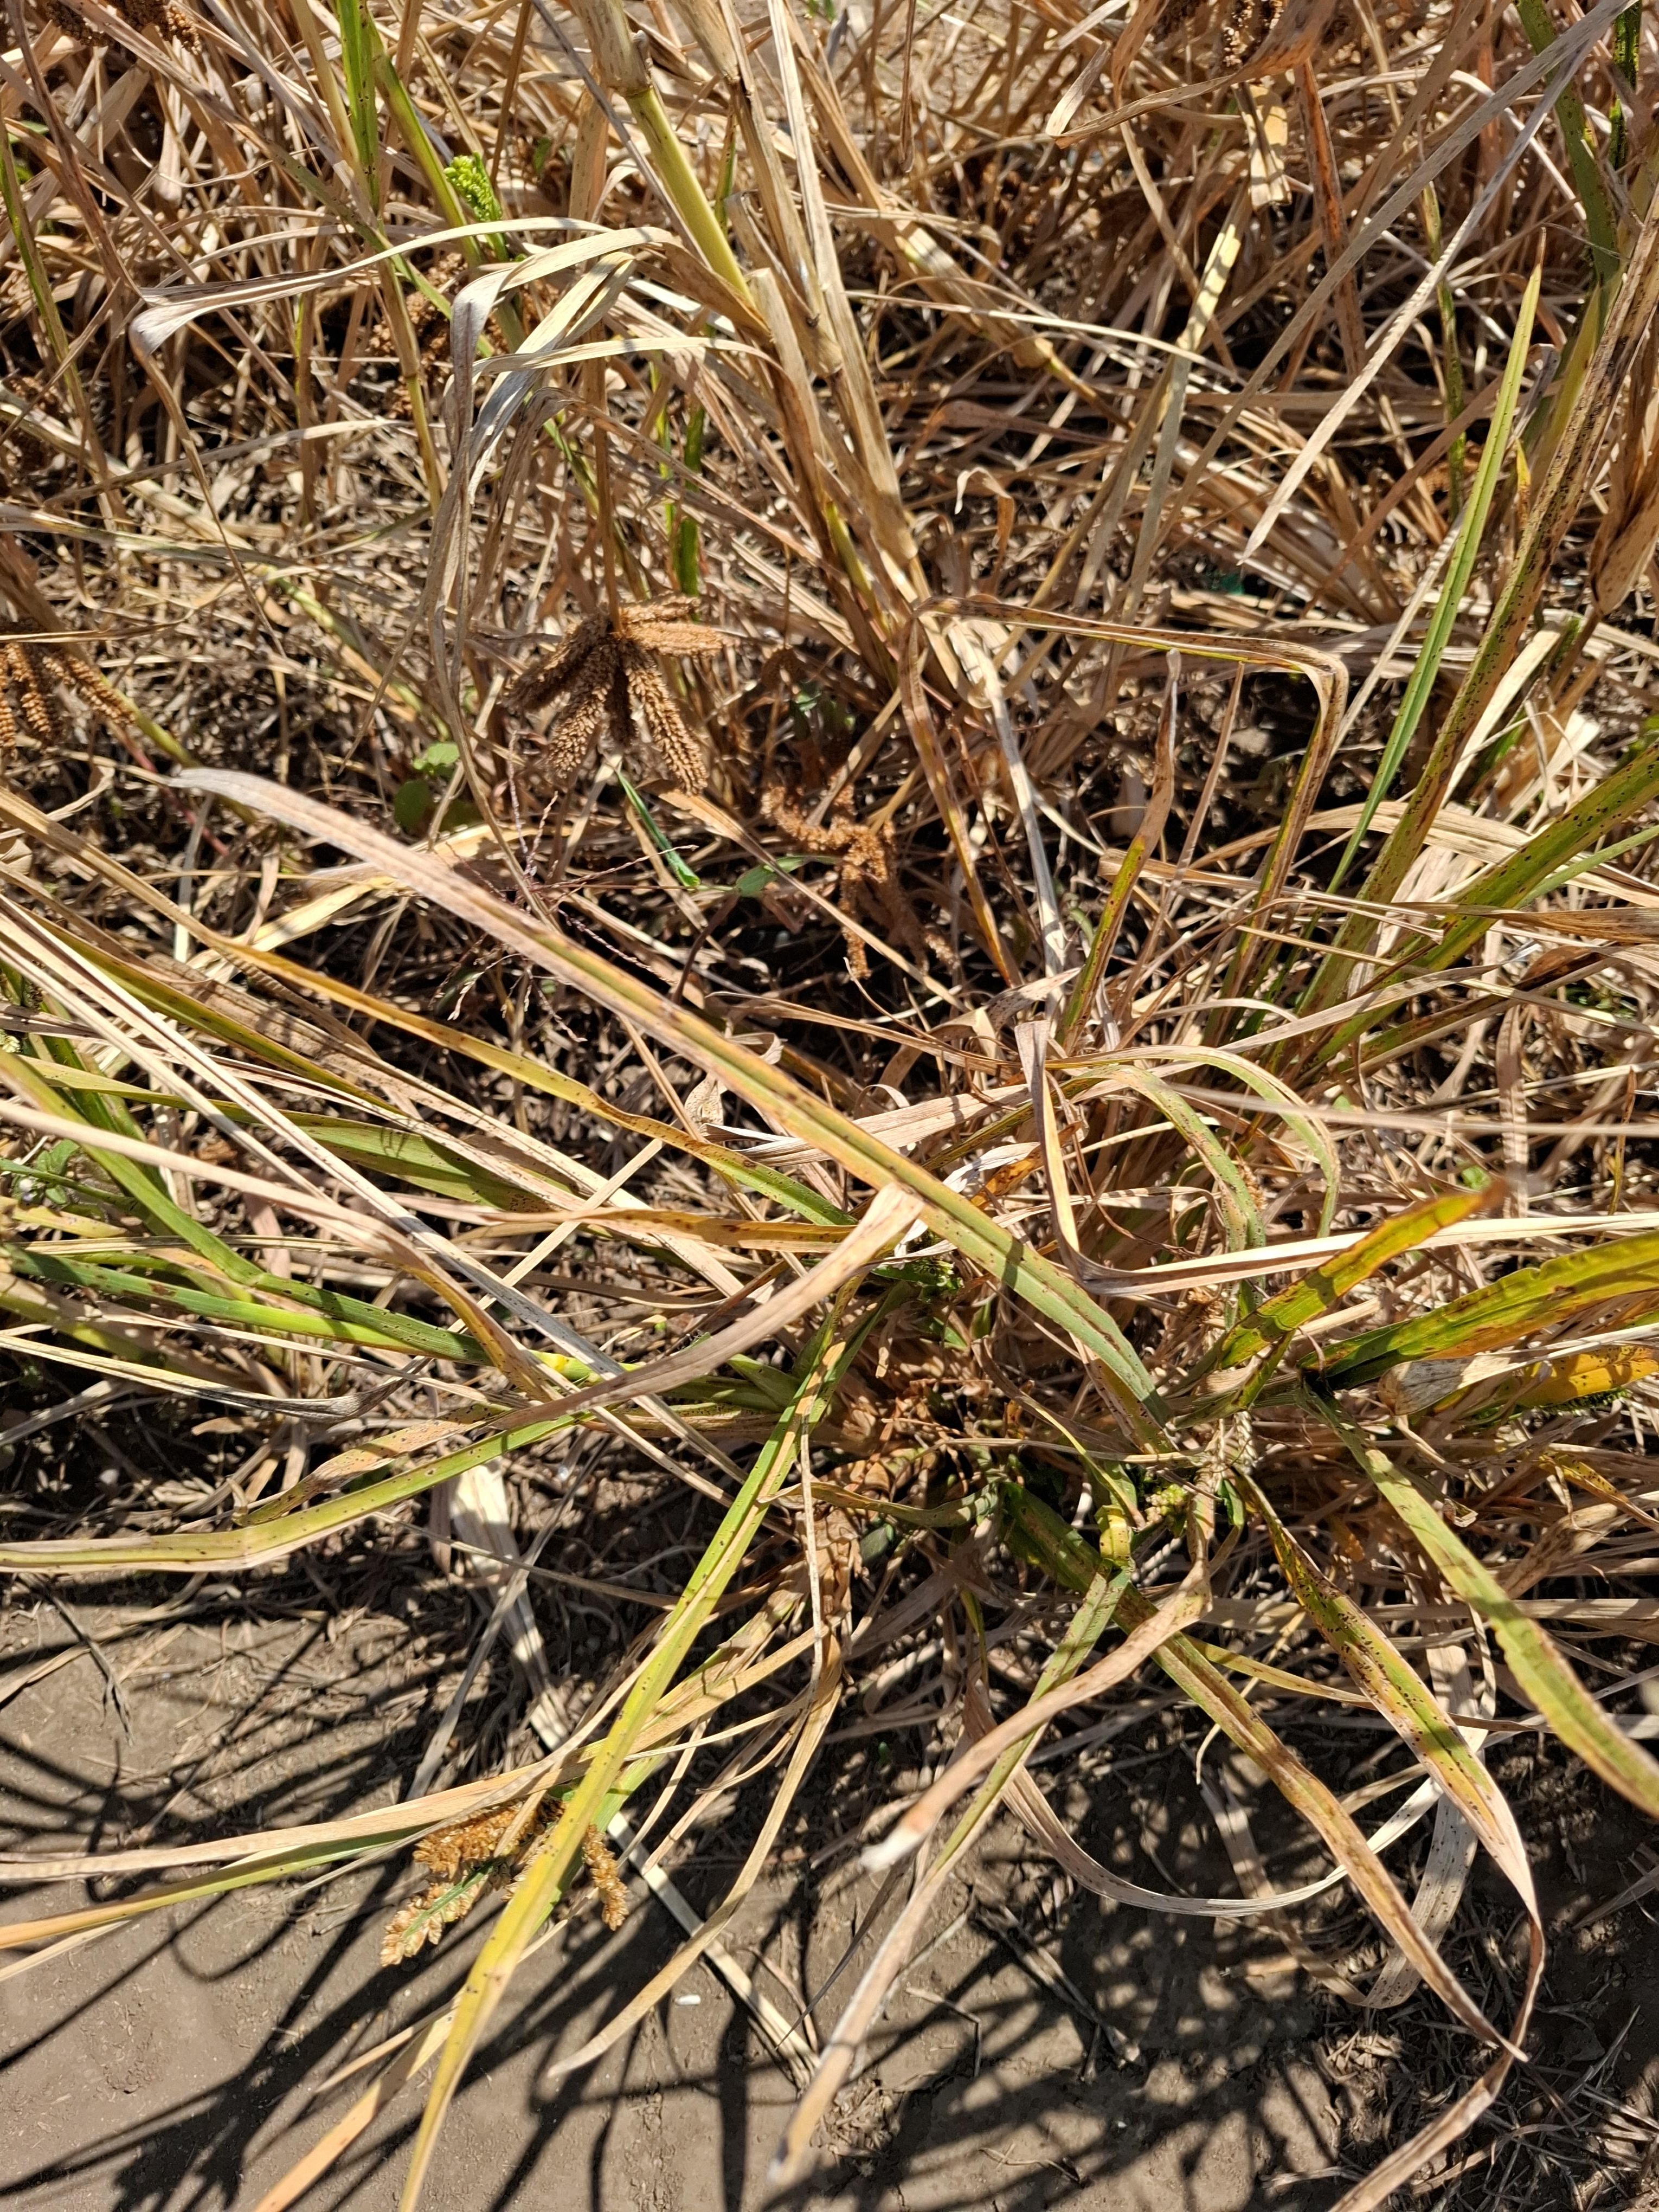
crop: finger millet
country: Tanzania
